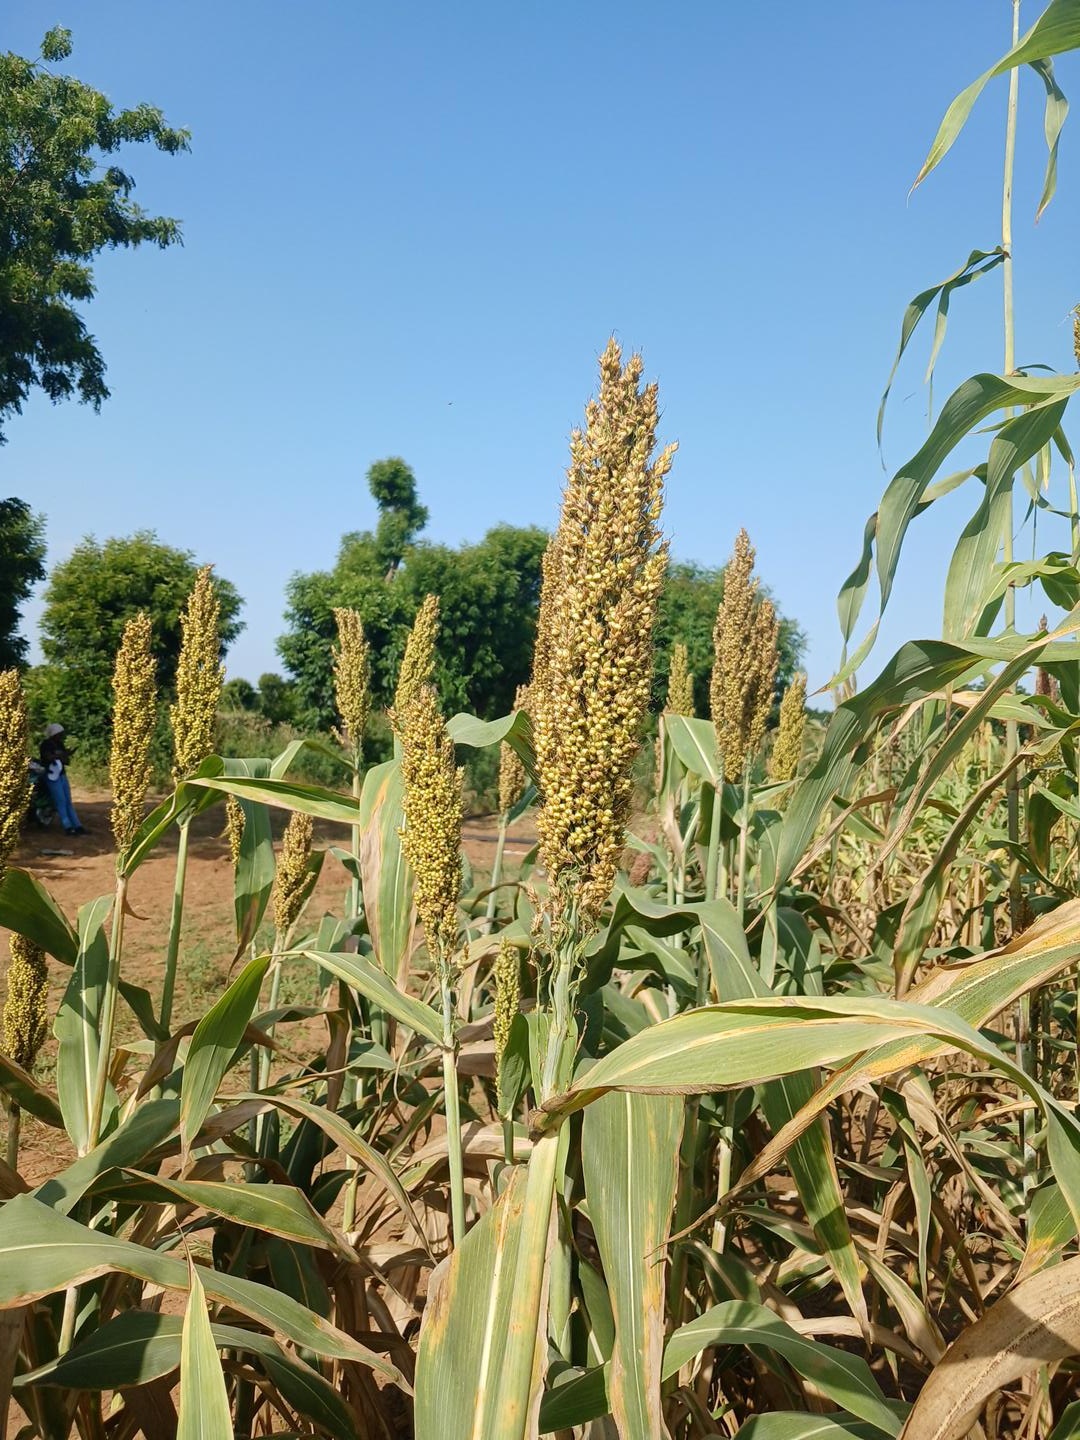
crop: sorghum
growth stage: filling grain
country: Senegal
